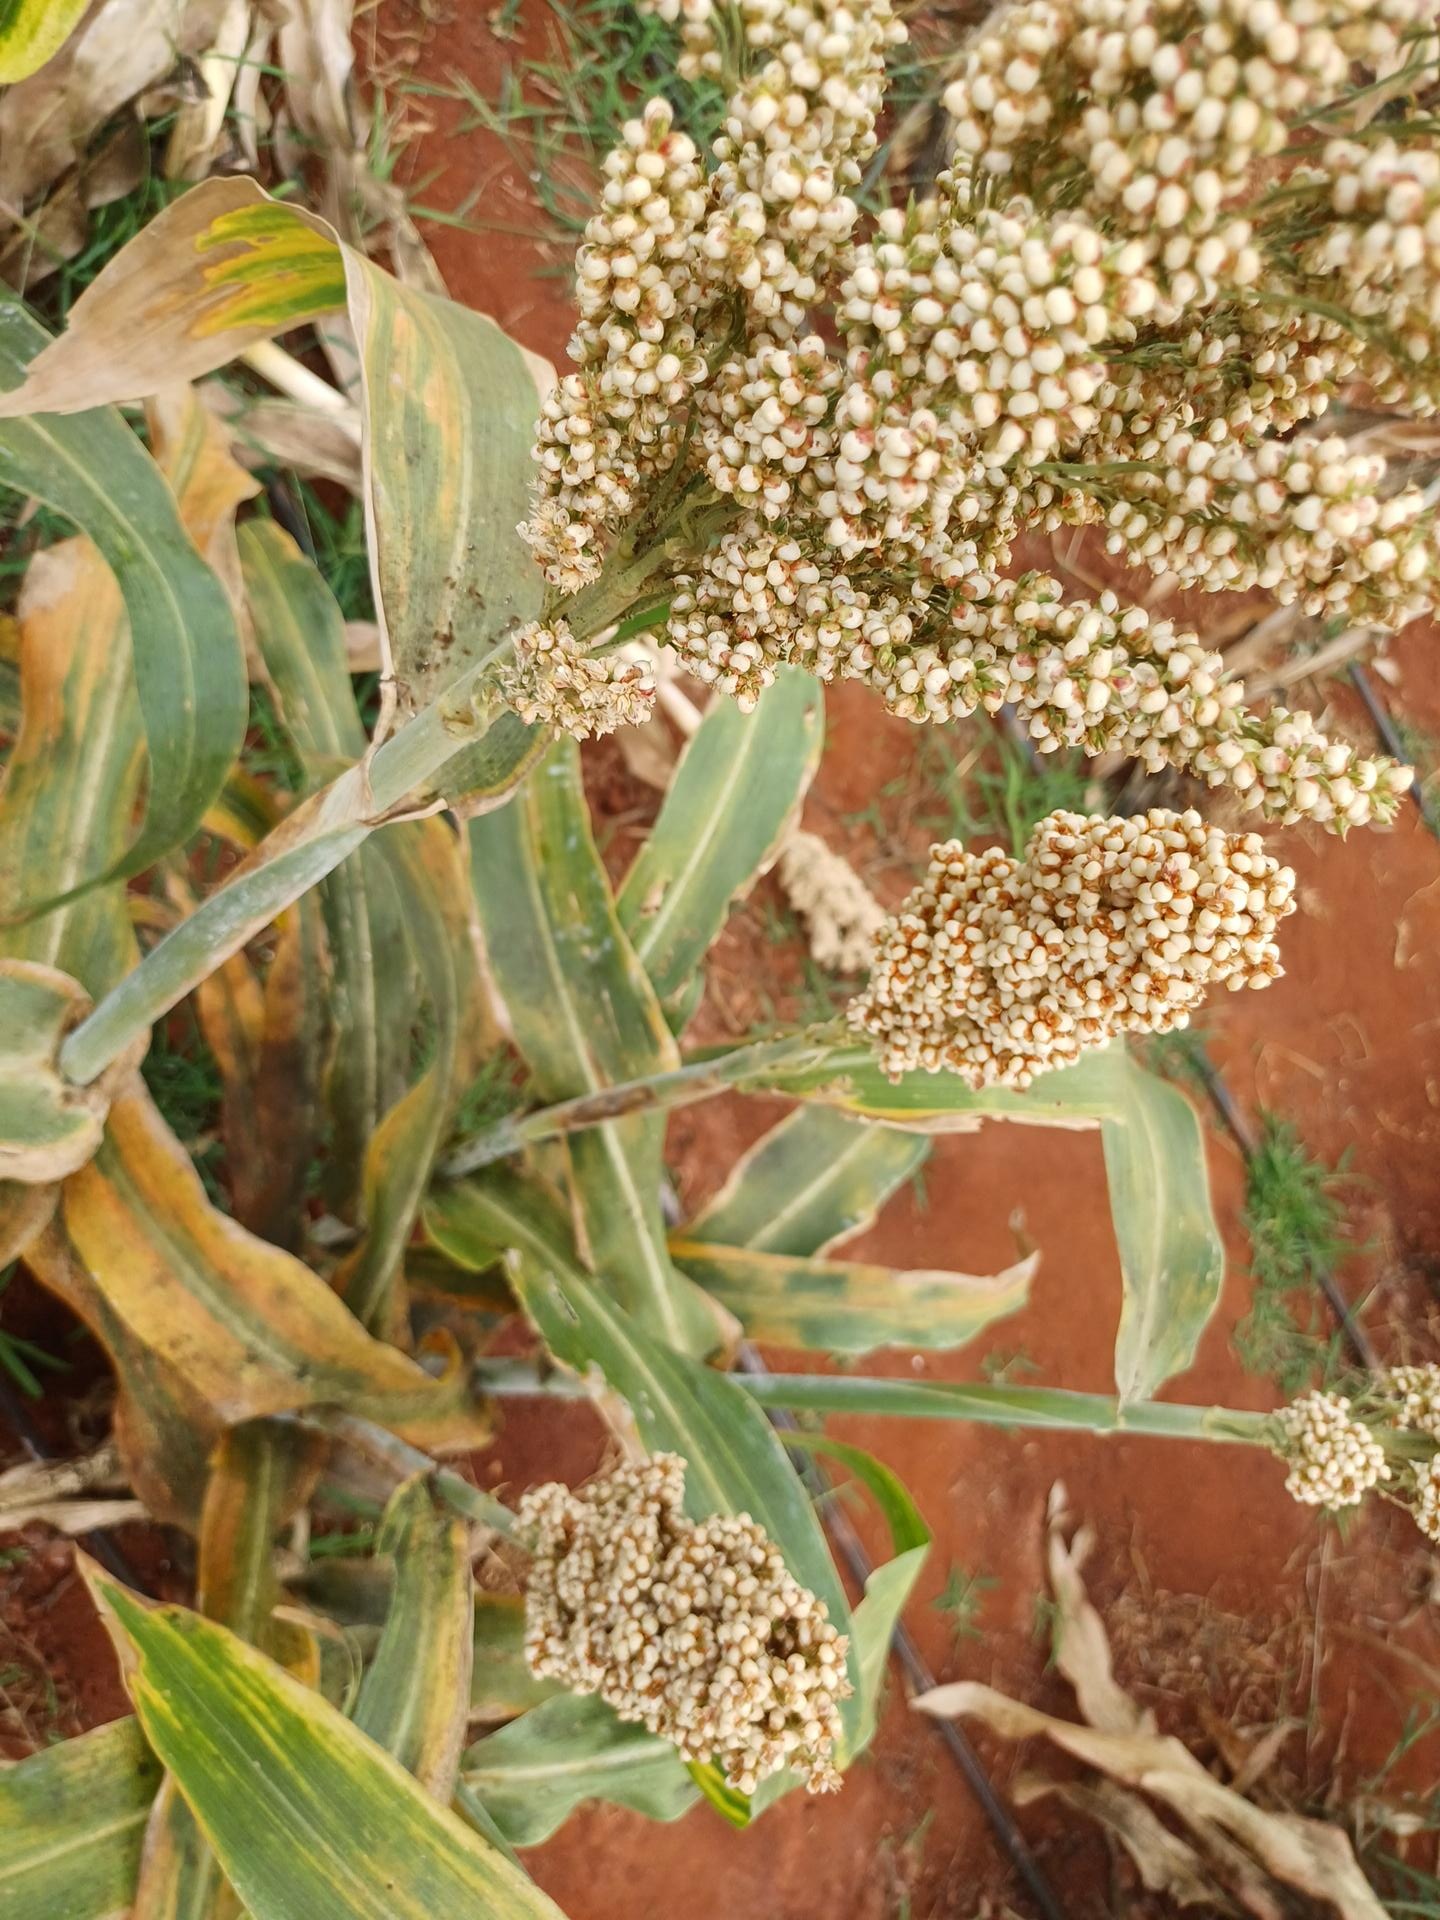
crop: sorghum
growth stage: maturity
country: Kenya
